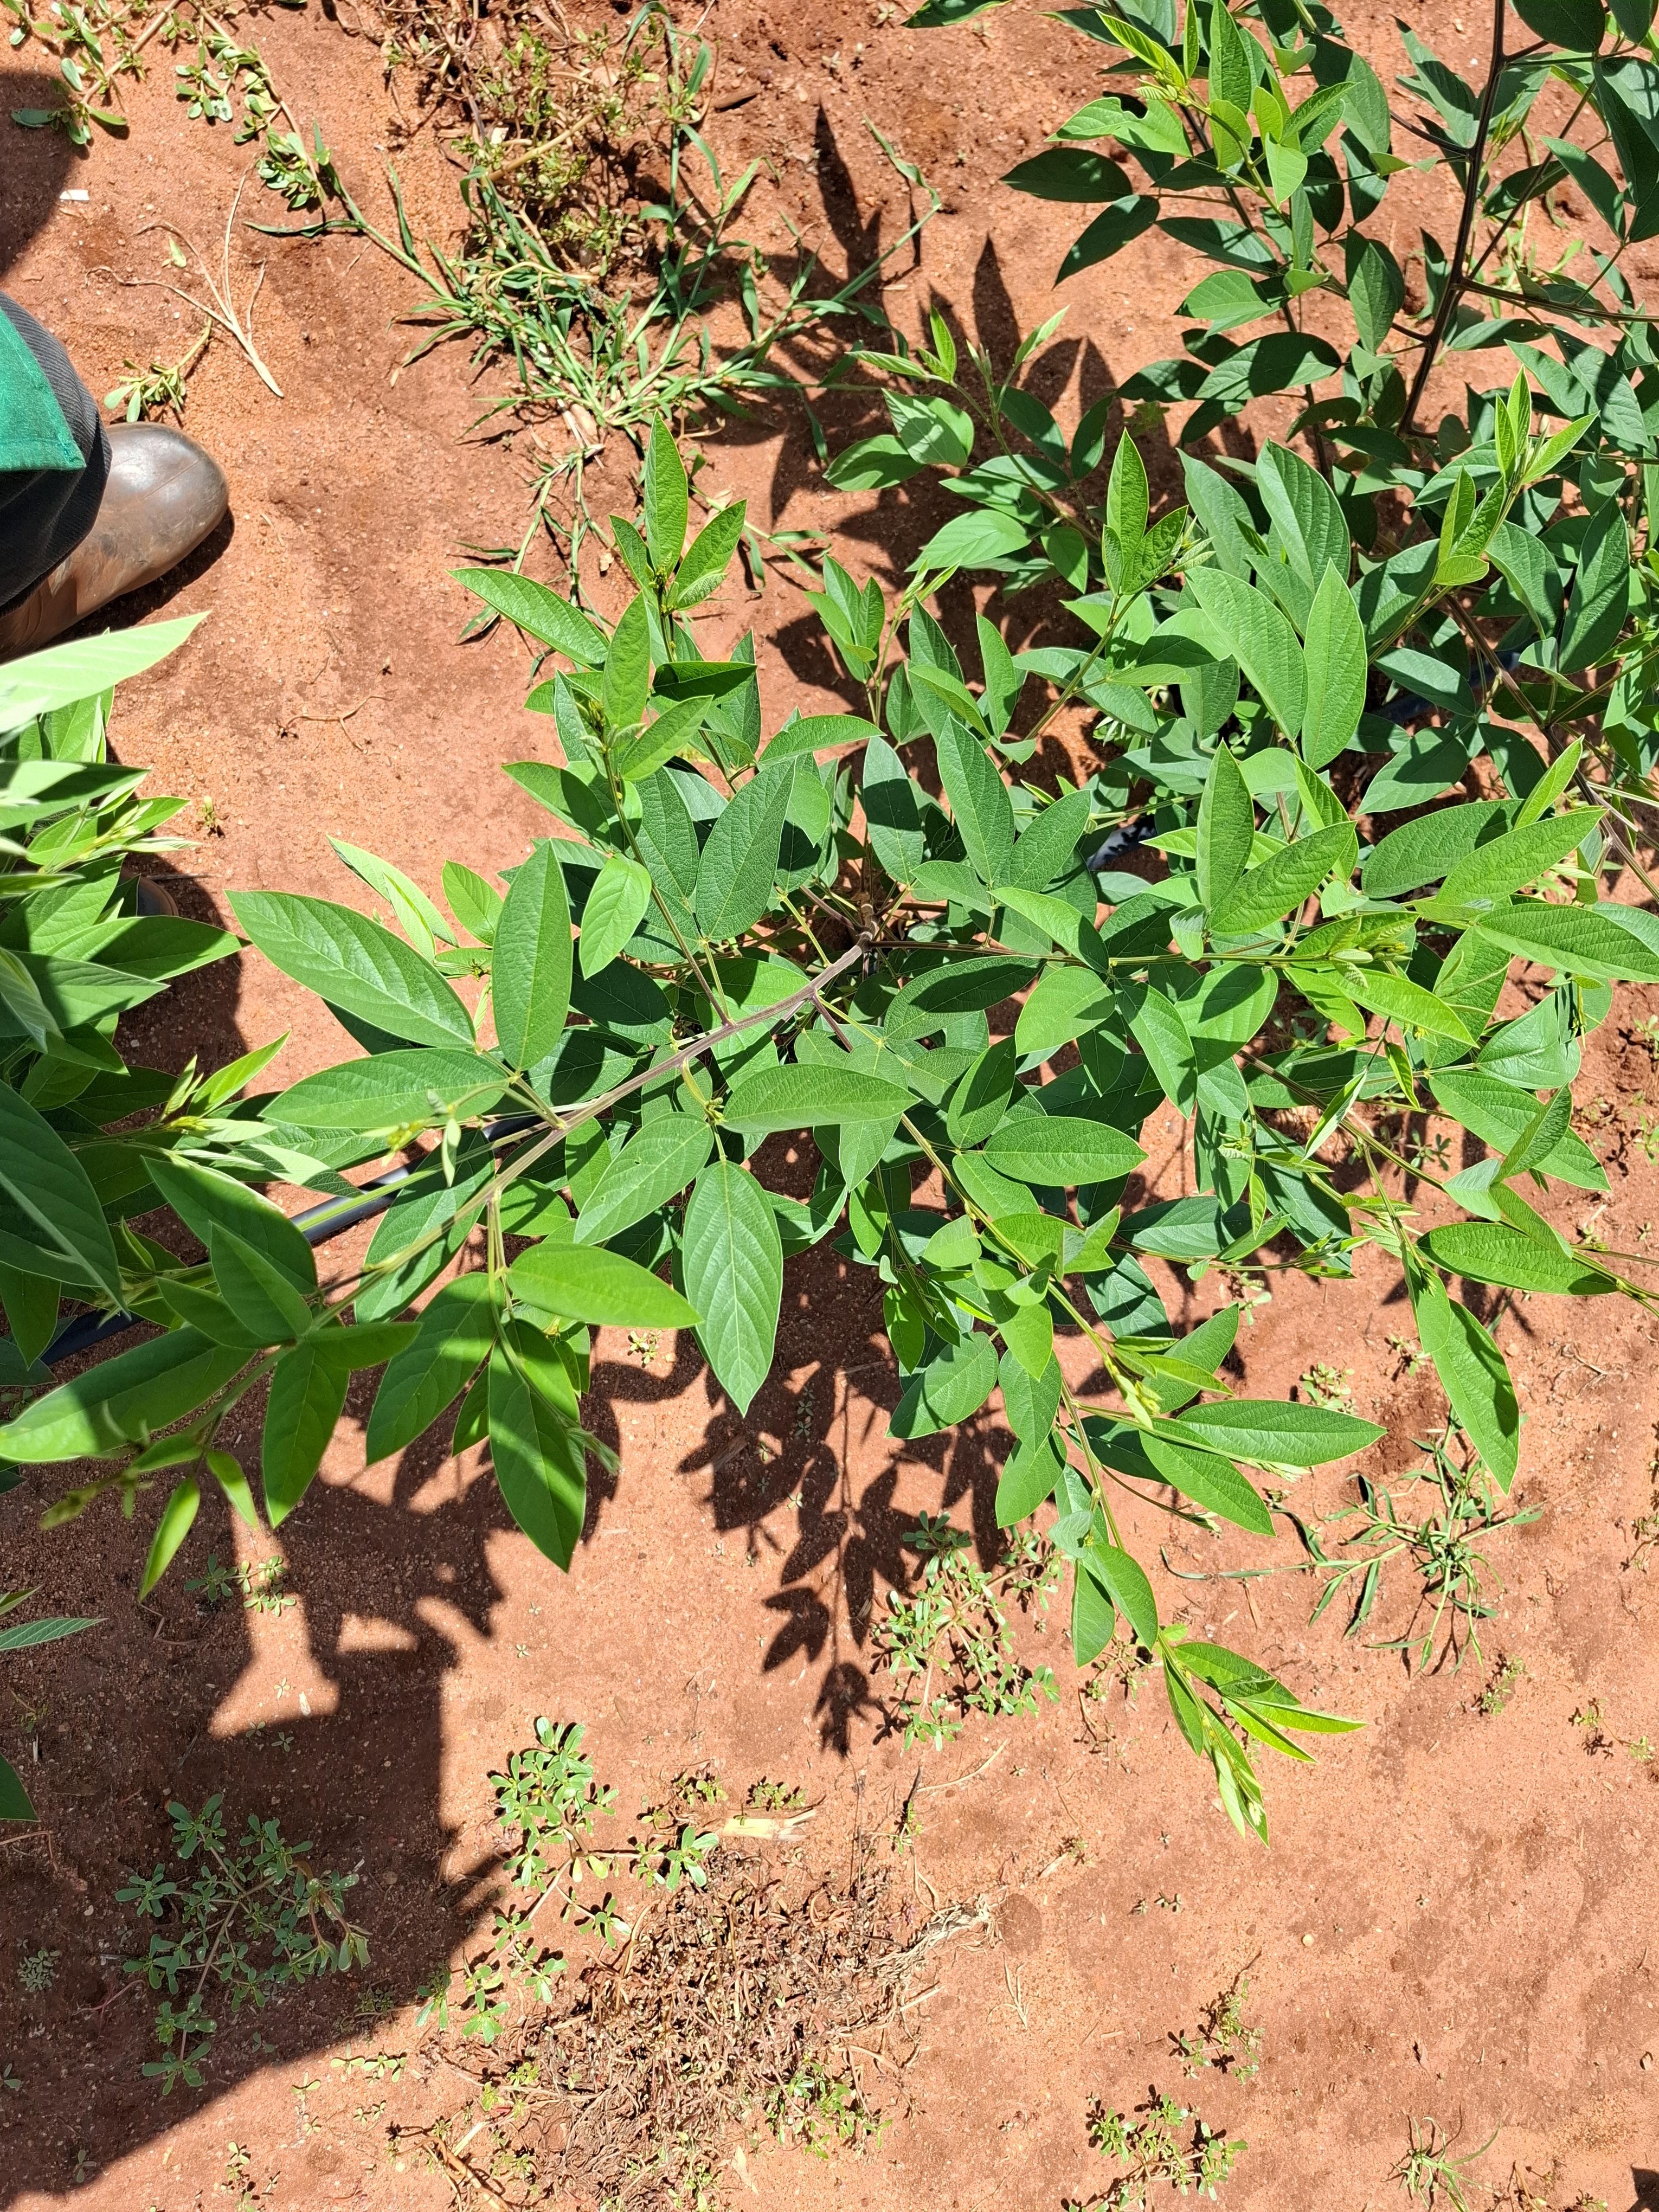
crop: pigeonpea
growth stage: flowering
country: Kenya
